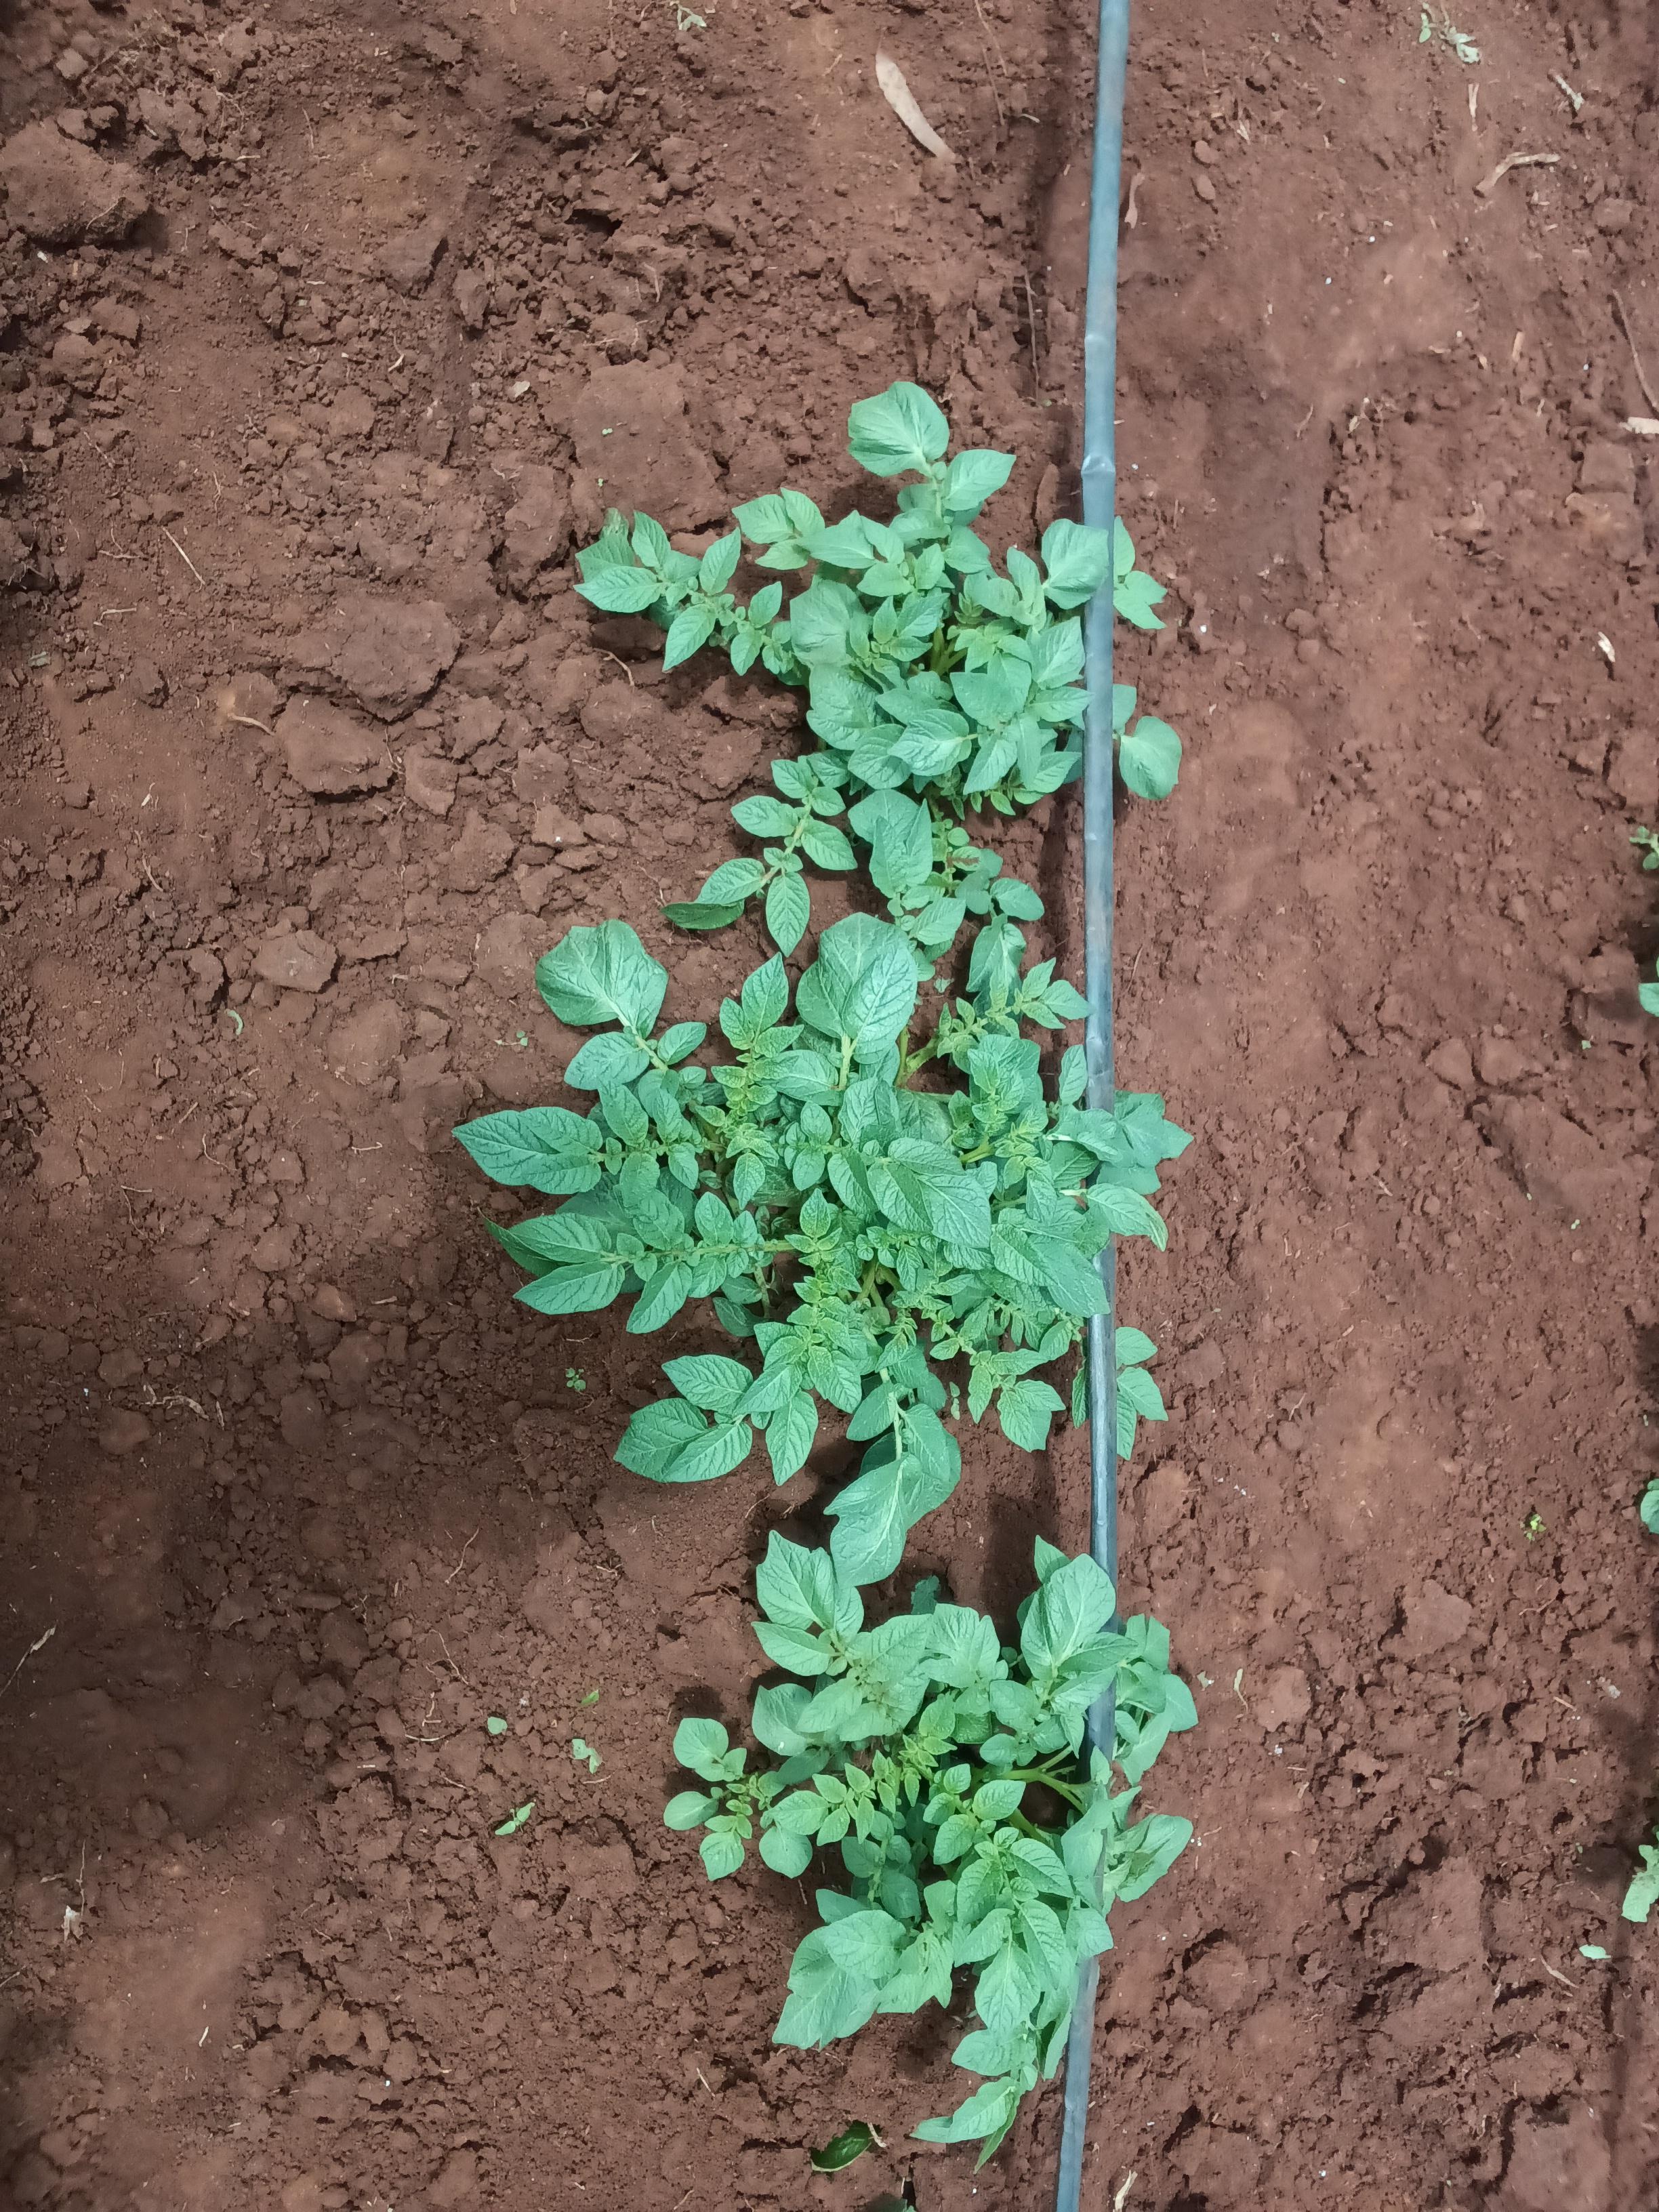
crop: potato
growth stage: vegetative
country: Kenya
